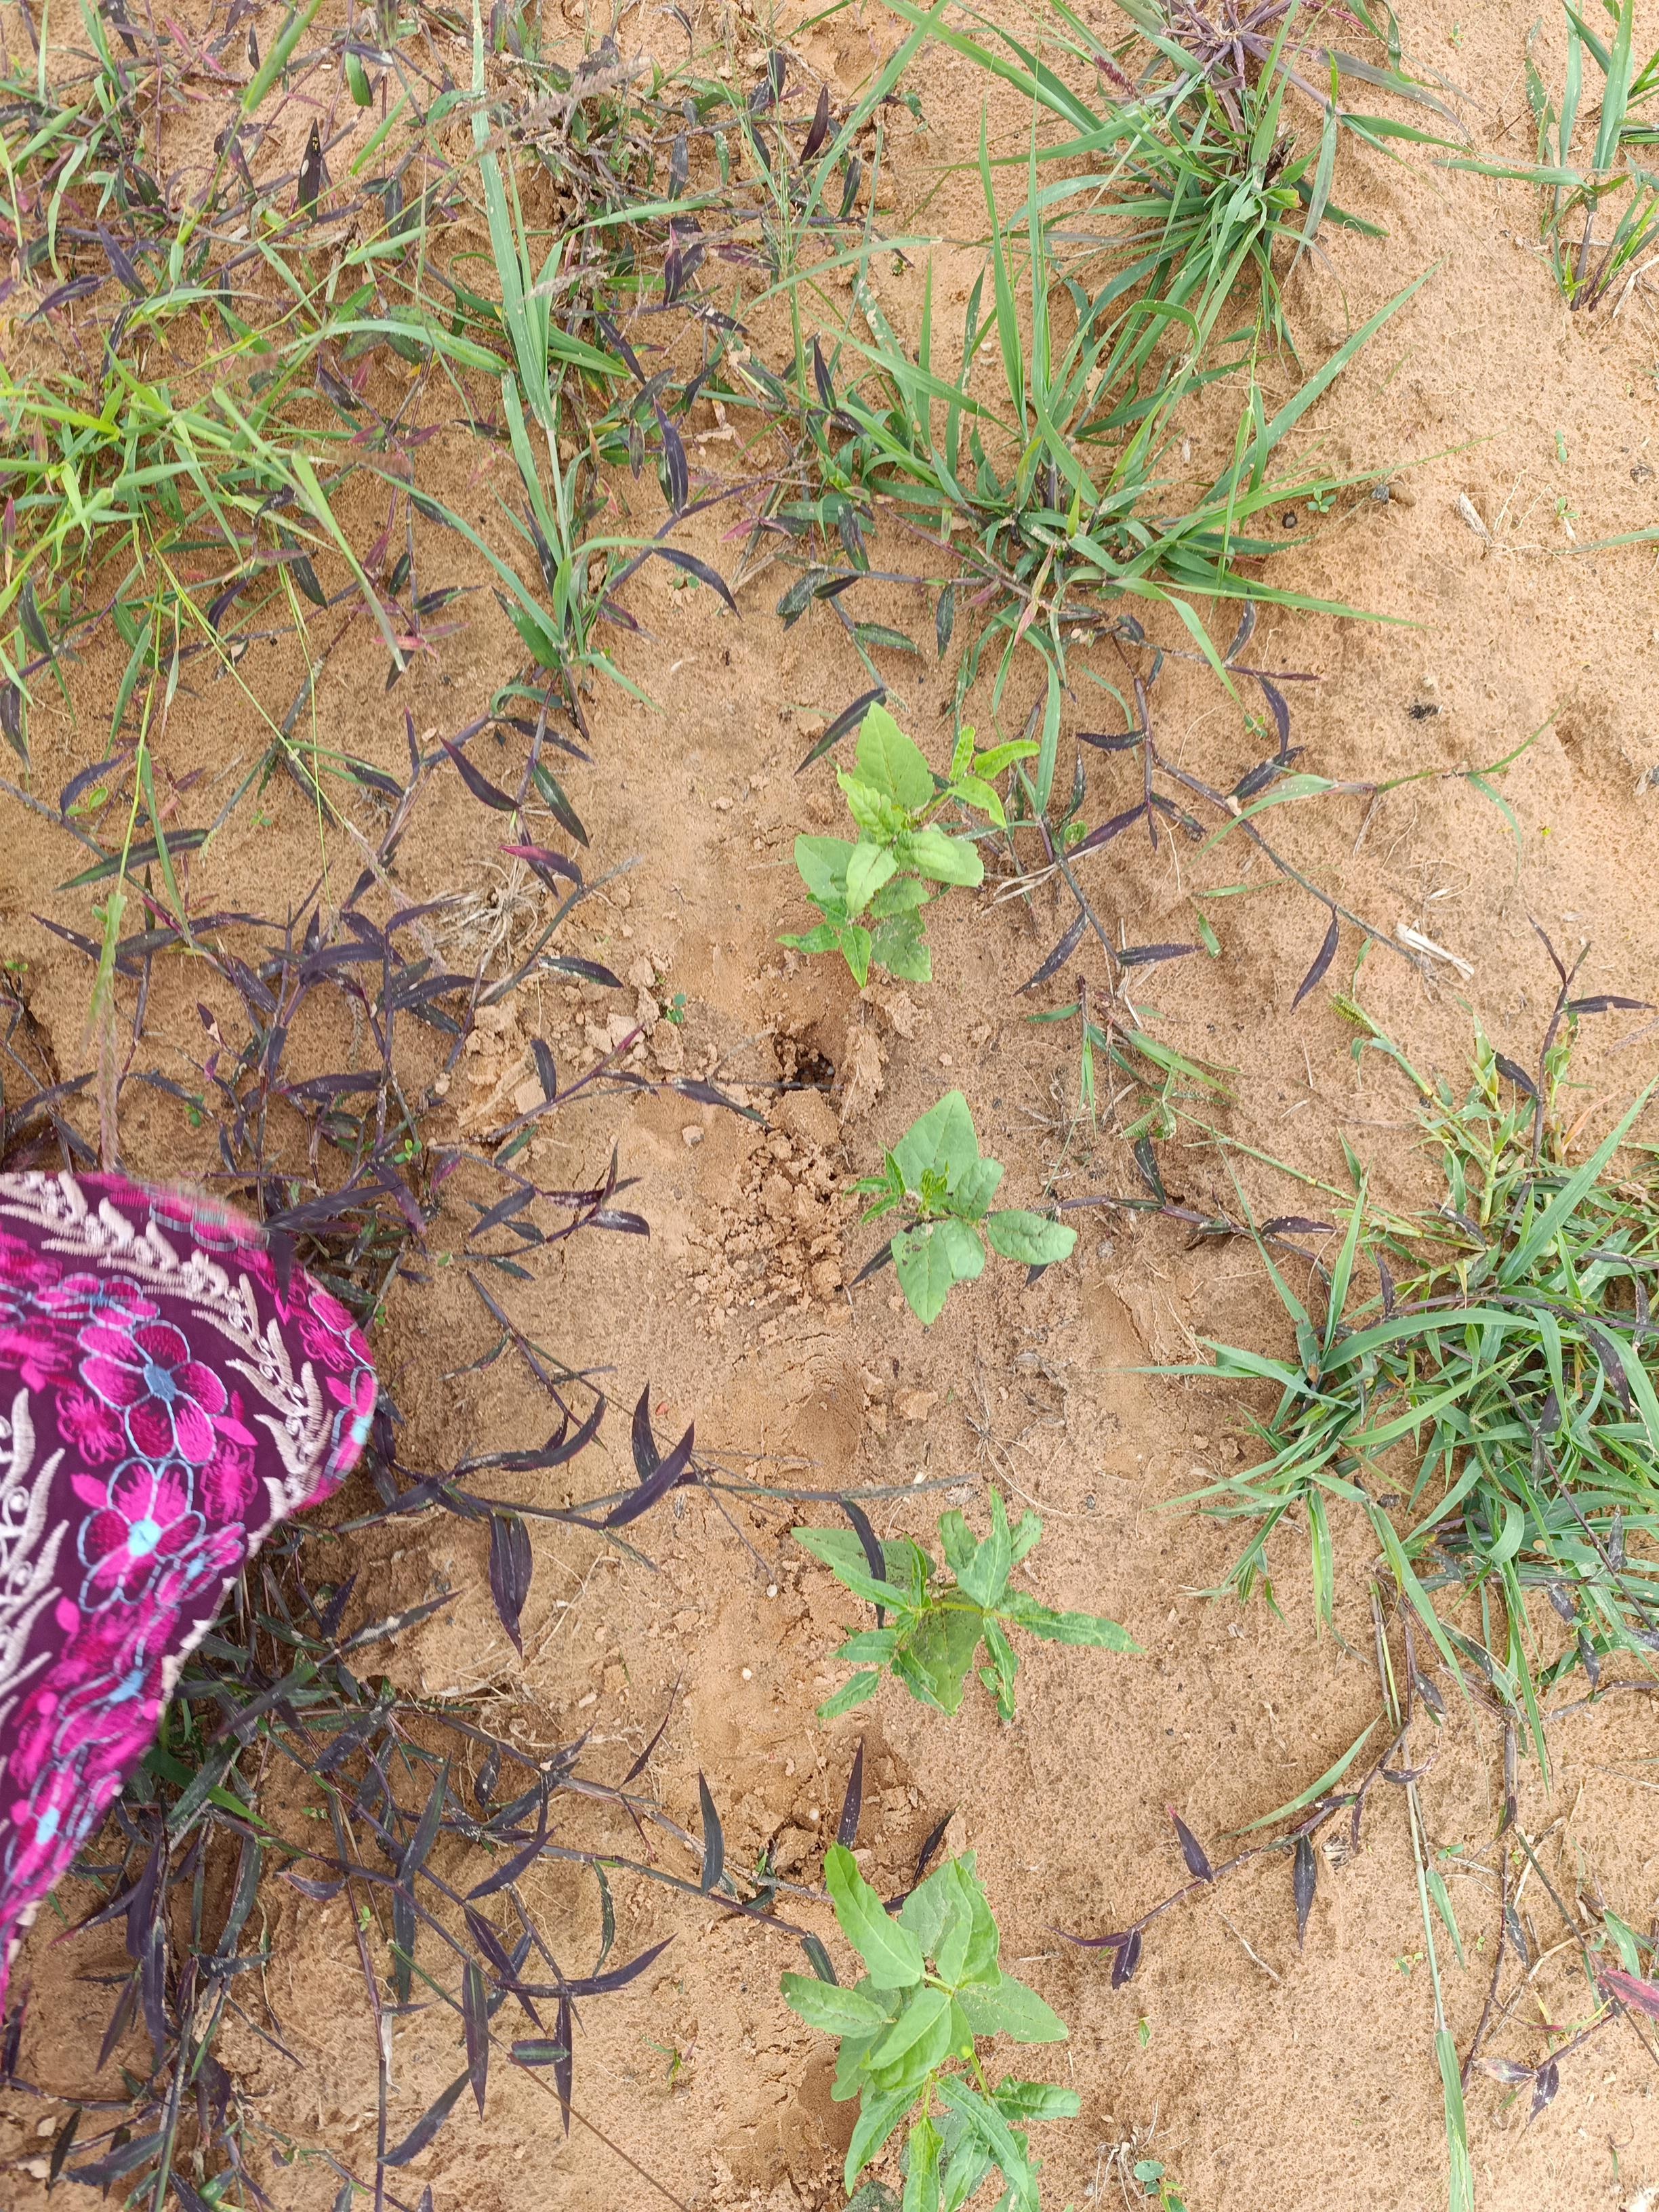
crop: cowpea
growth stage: emergence
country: Nigeria
